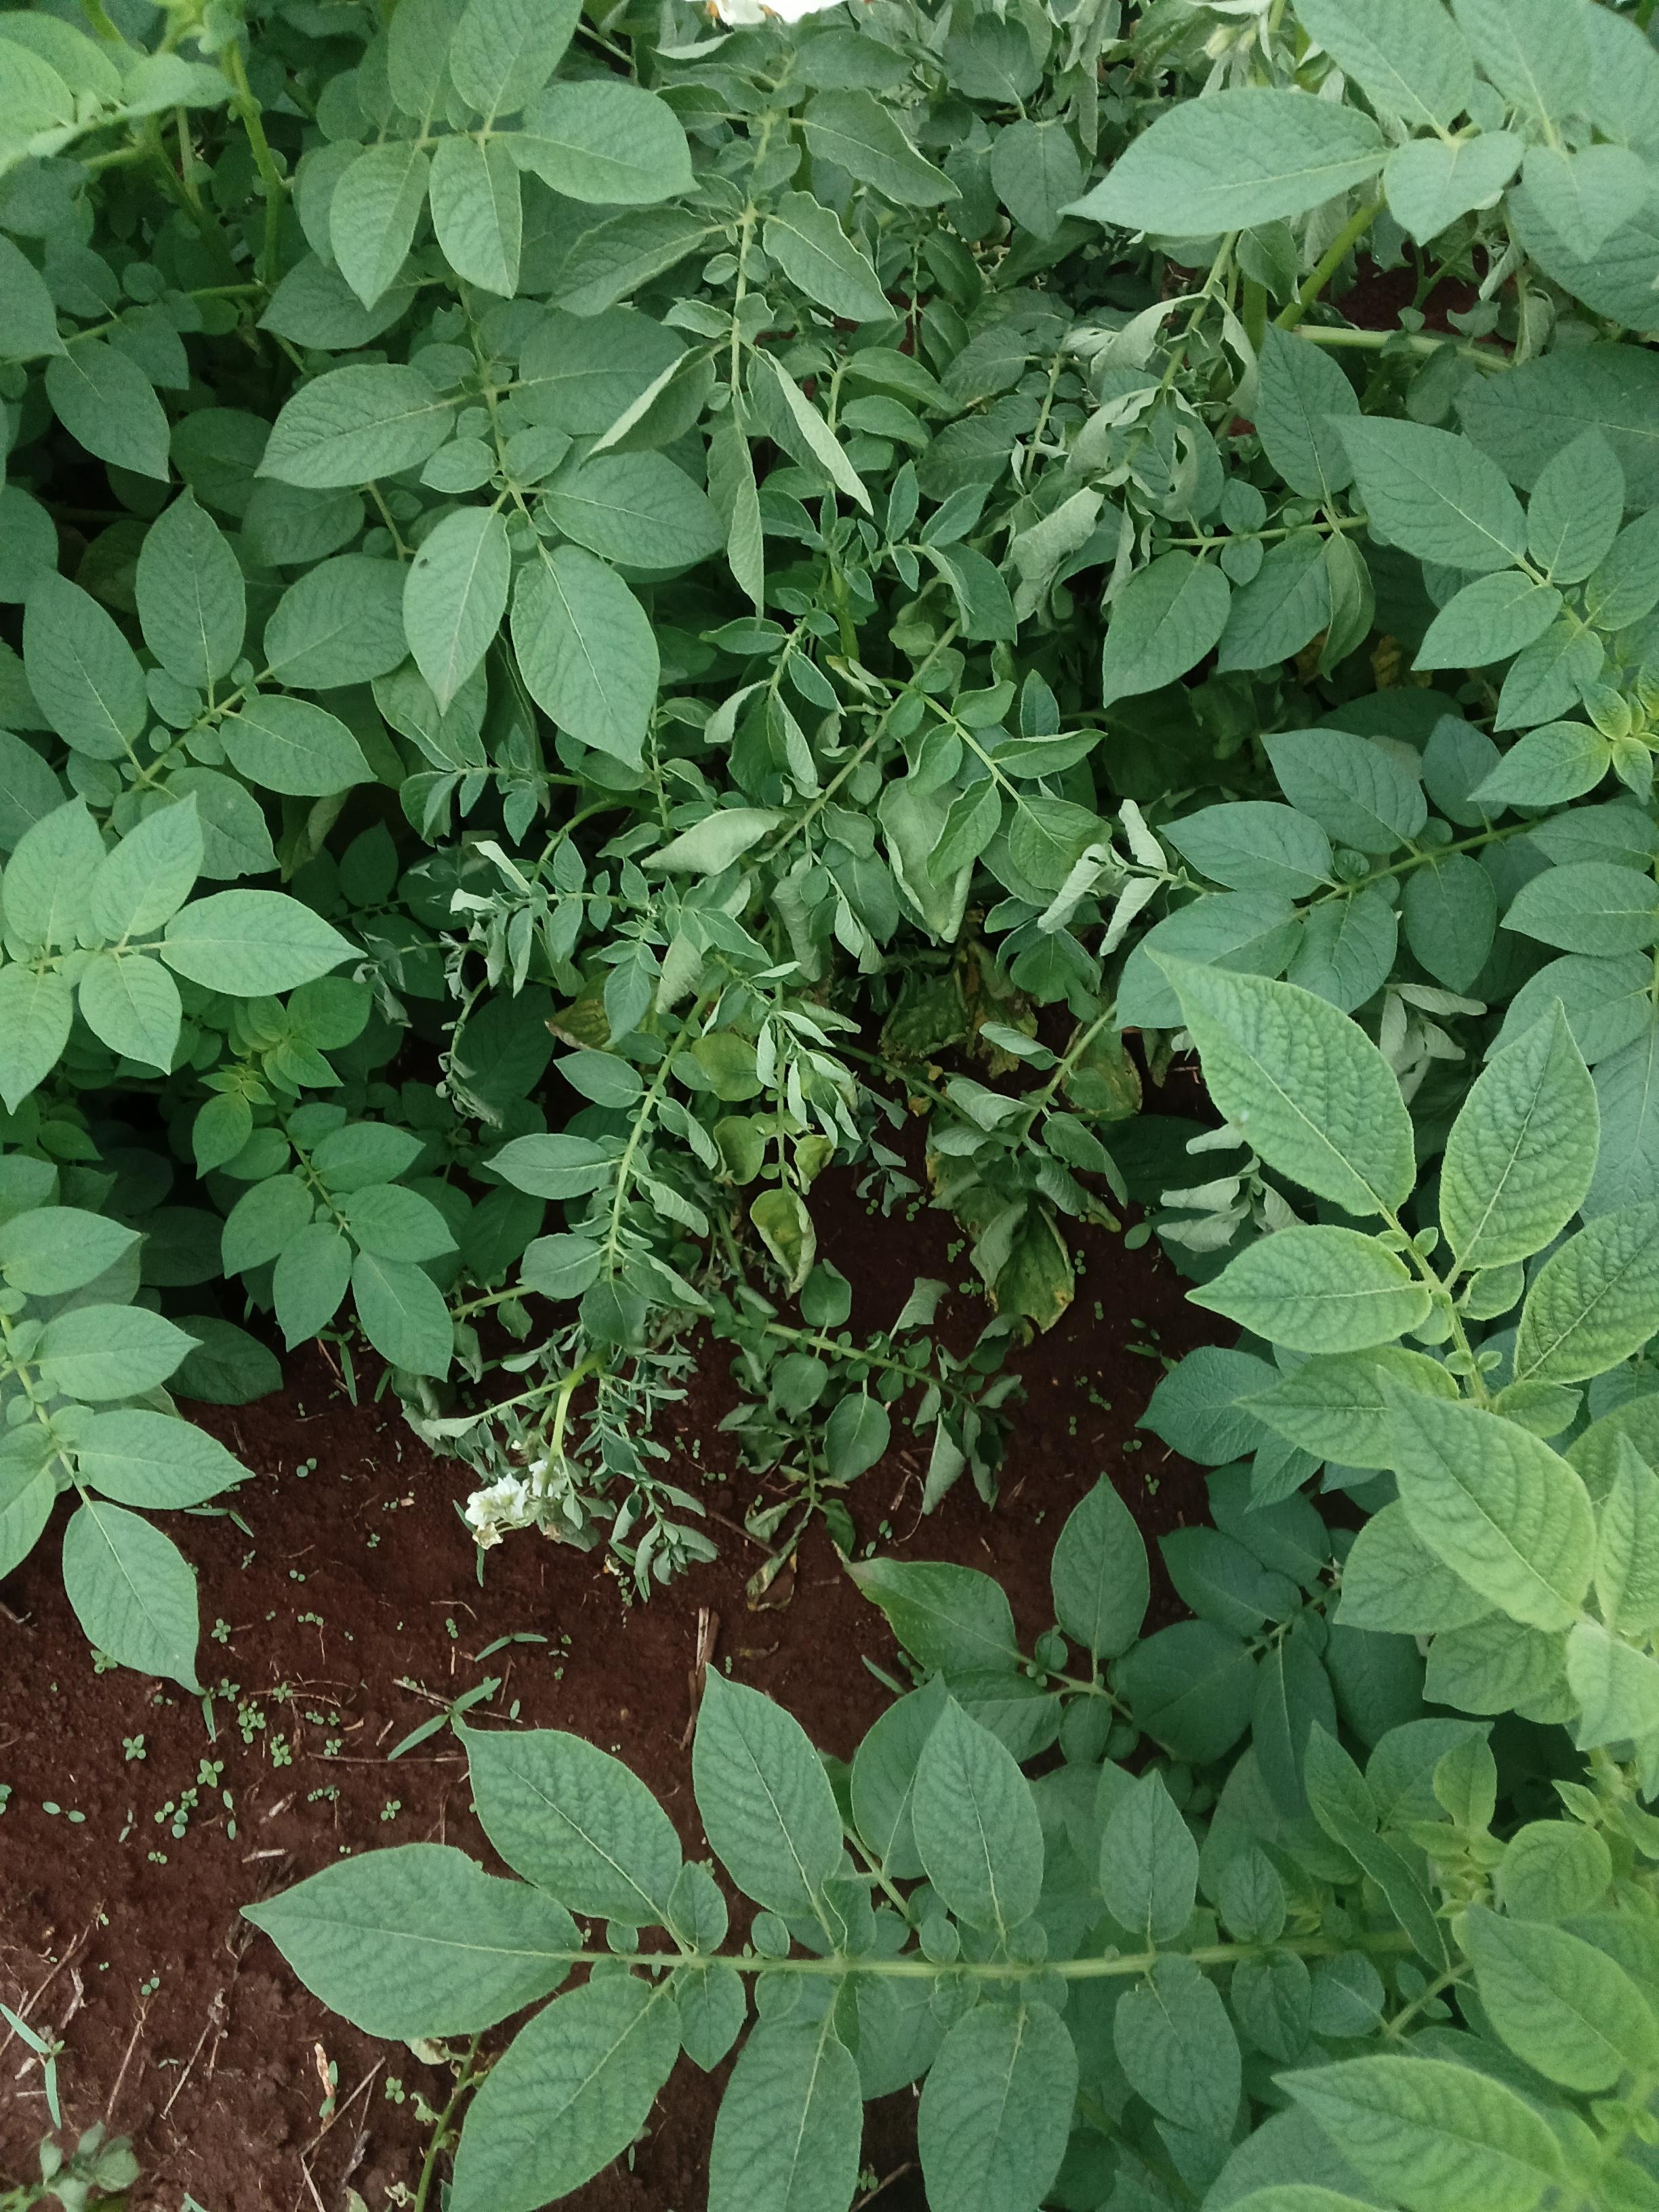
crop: potato
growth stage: flowering
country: Kenya
